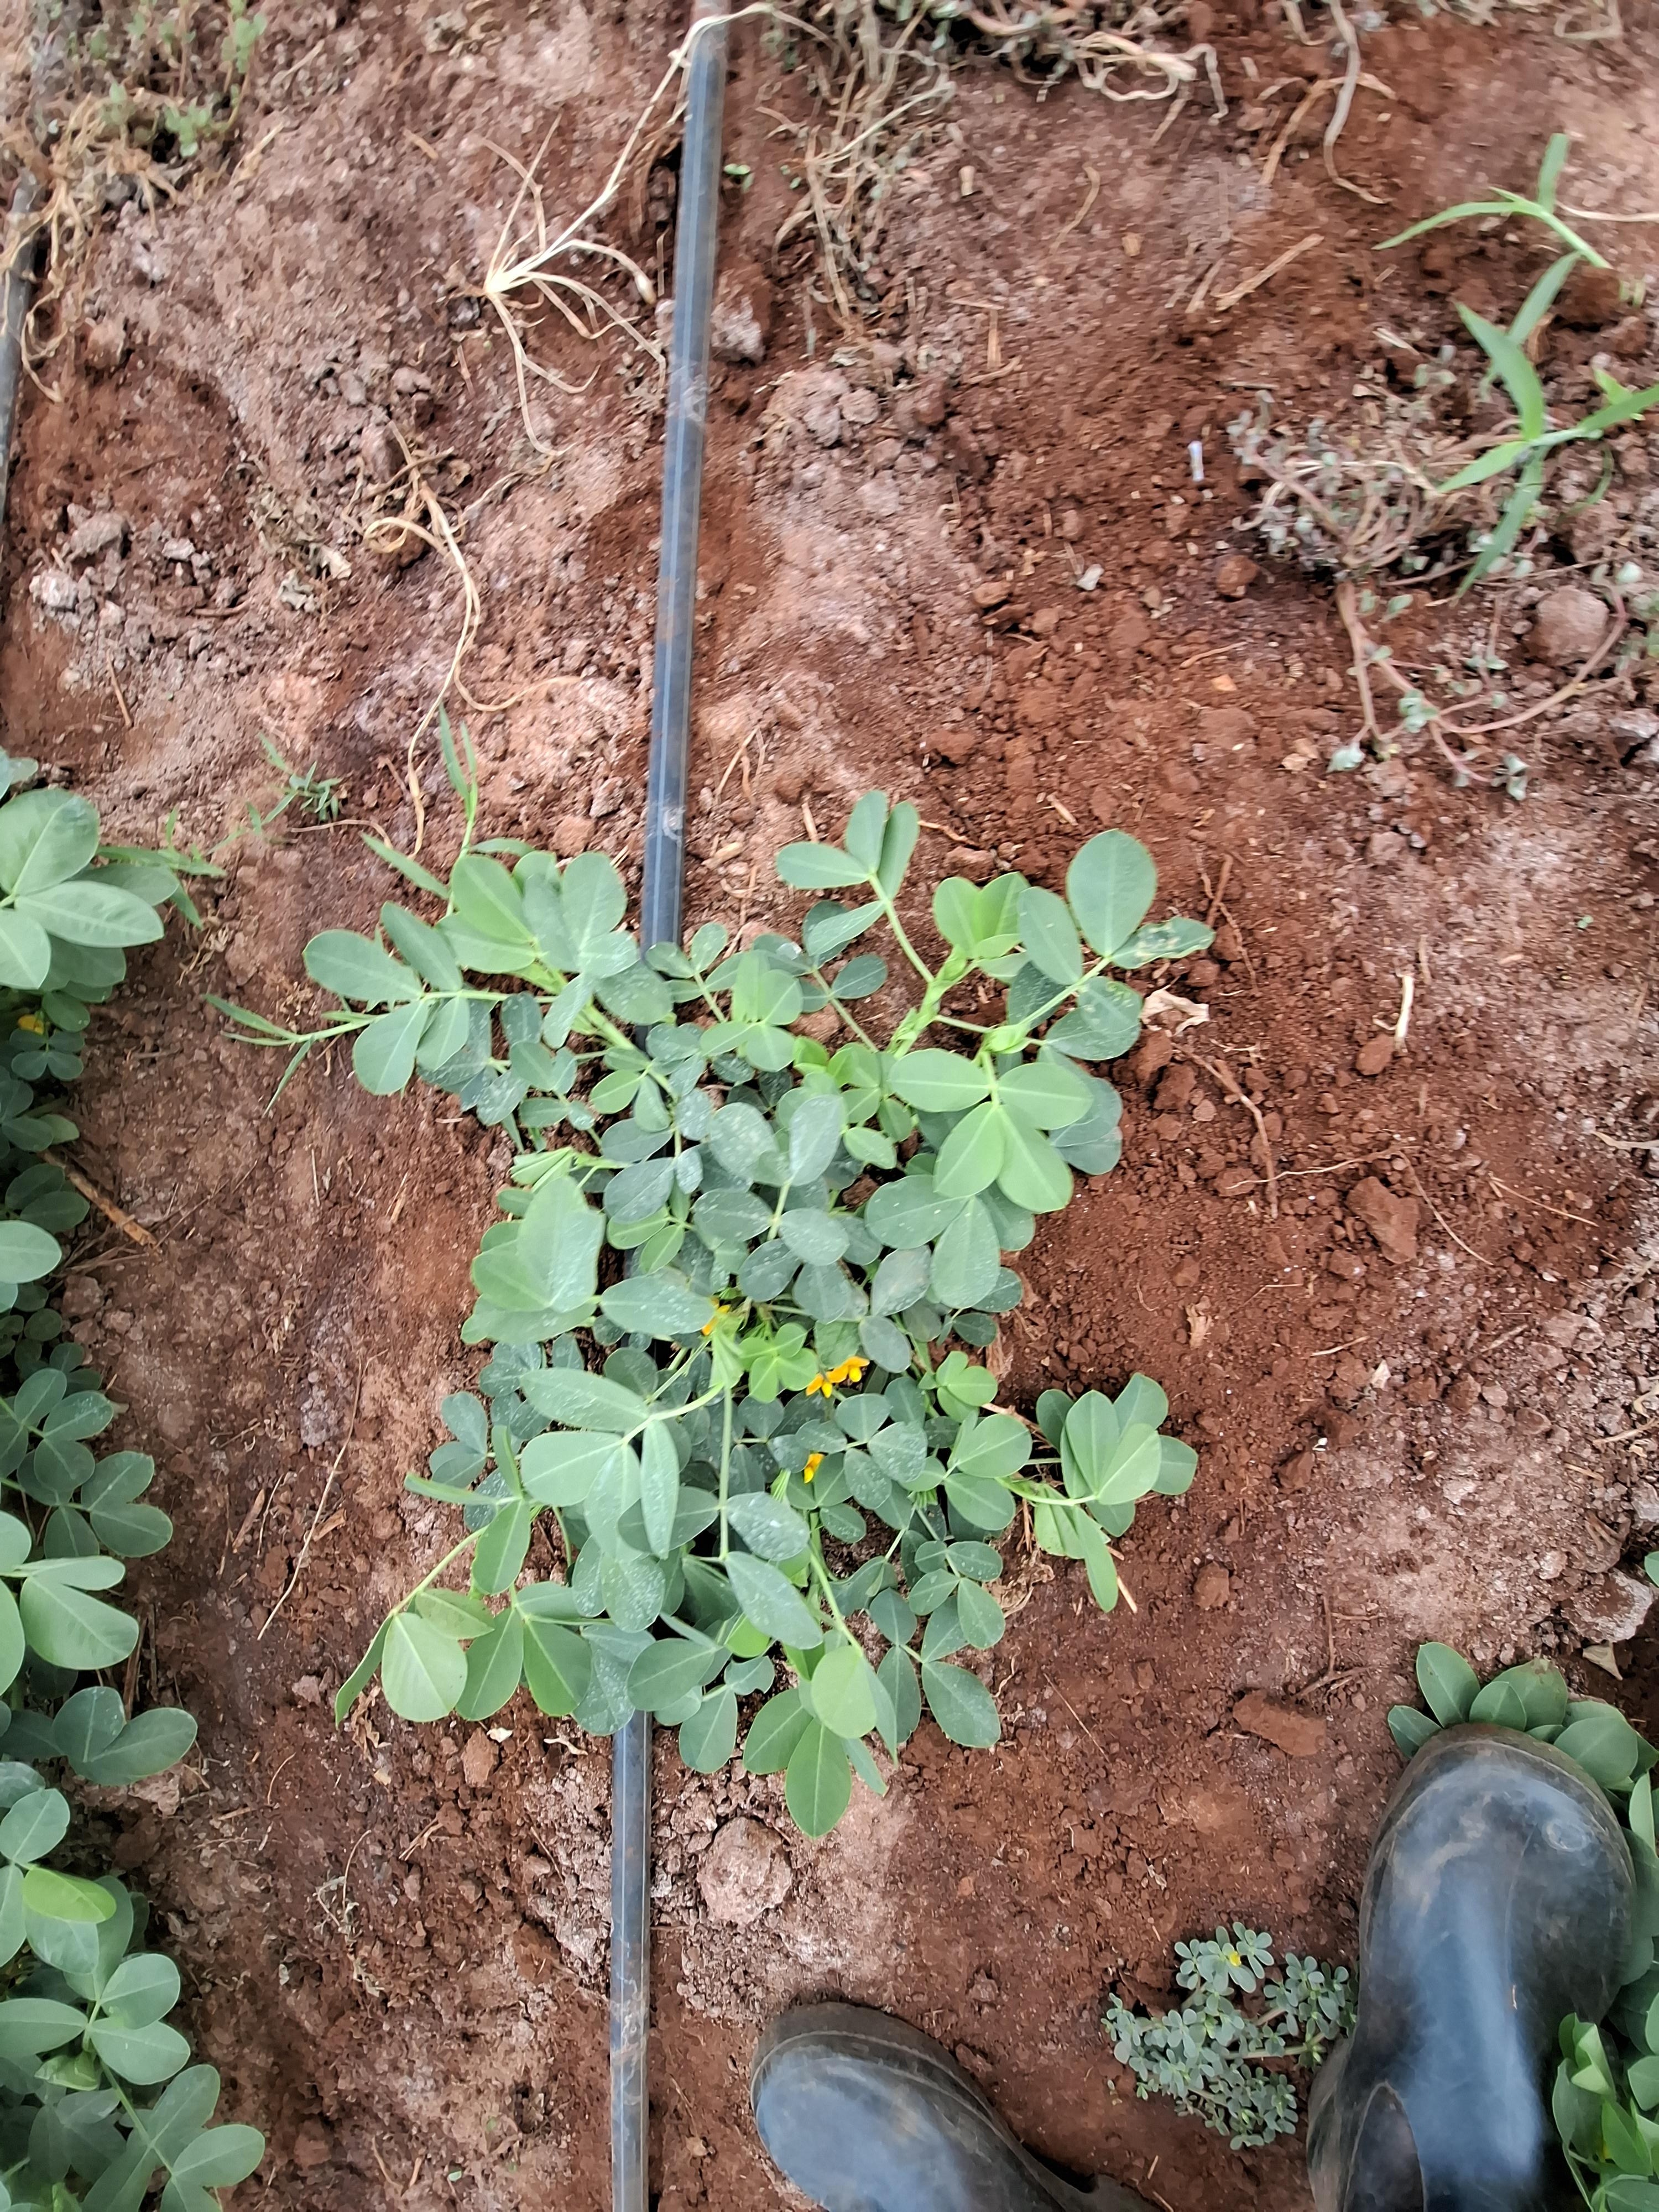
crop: groundnut
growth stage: flowering
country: Kenya
